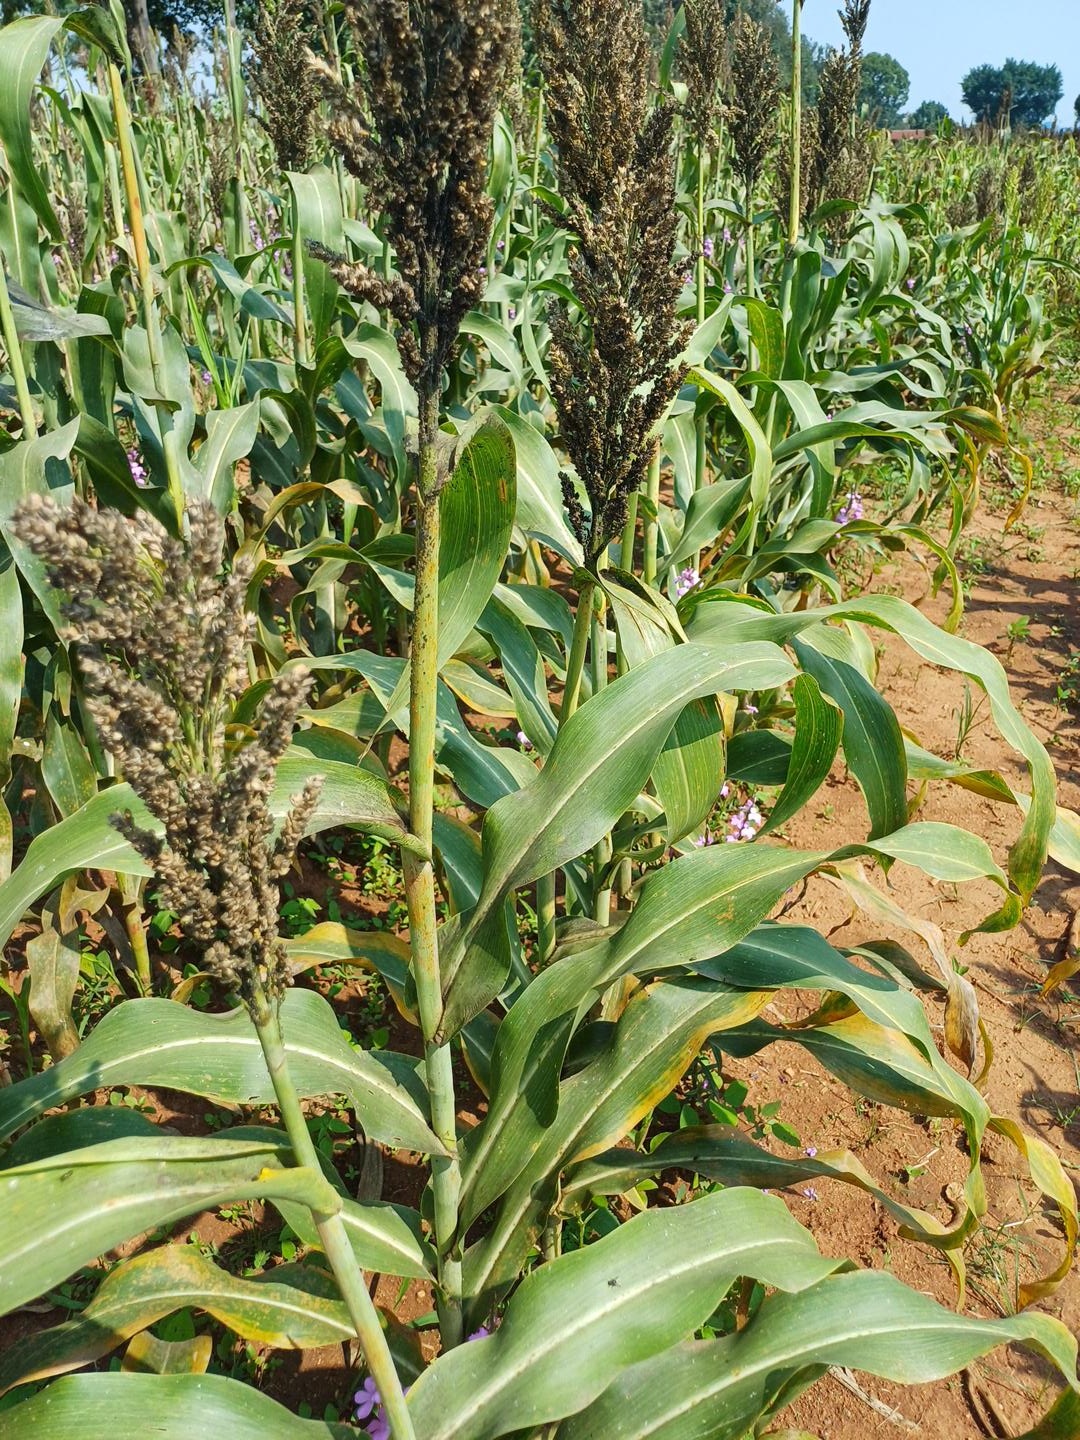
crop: sorghum
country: Kenya
